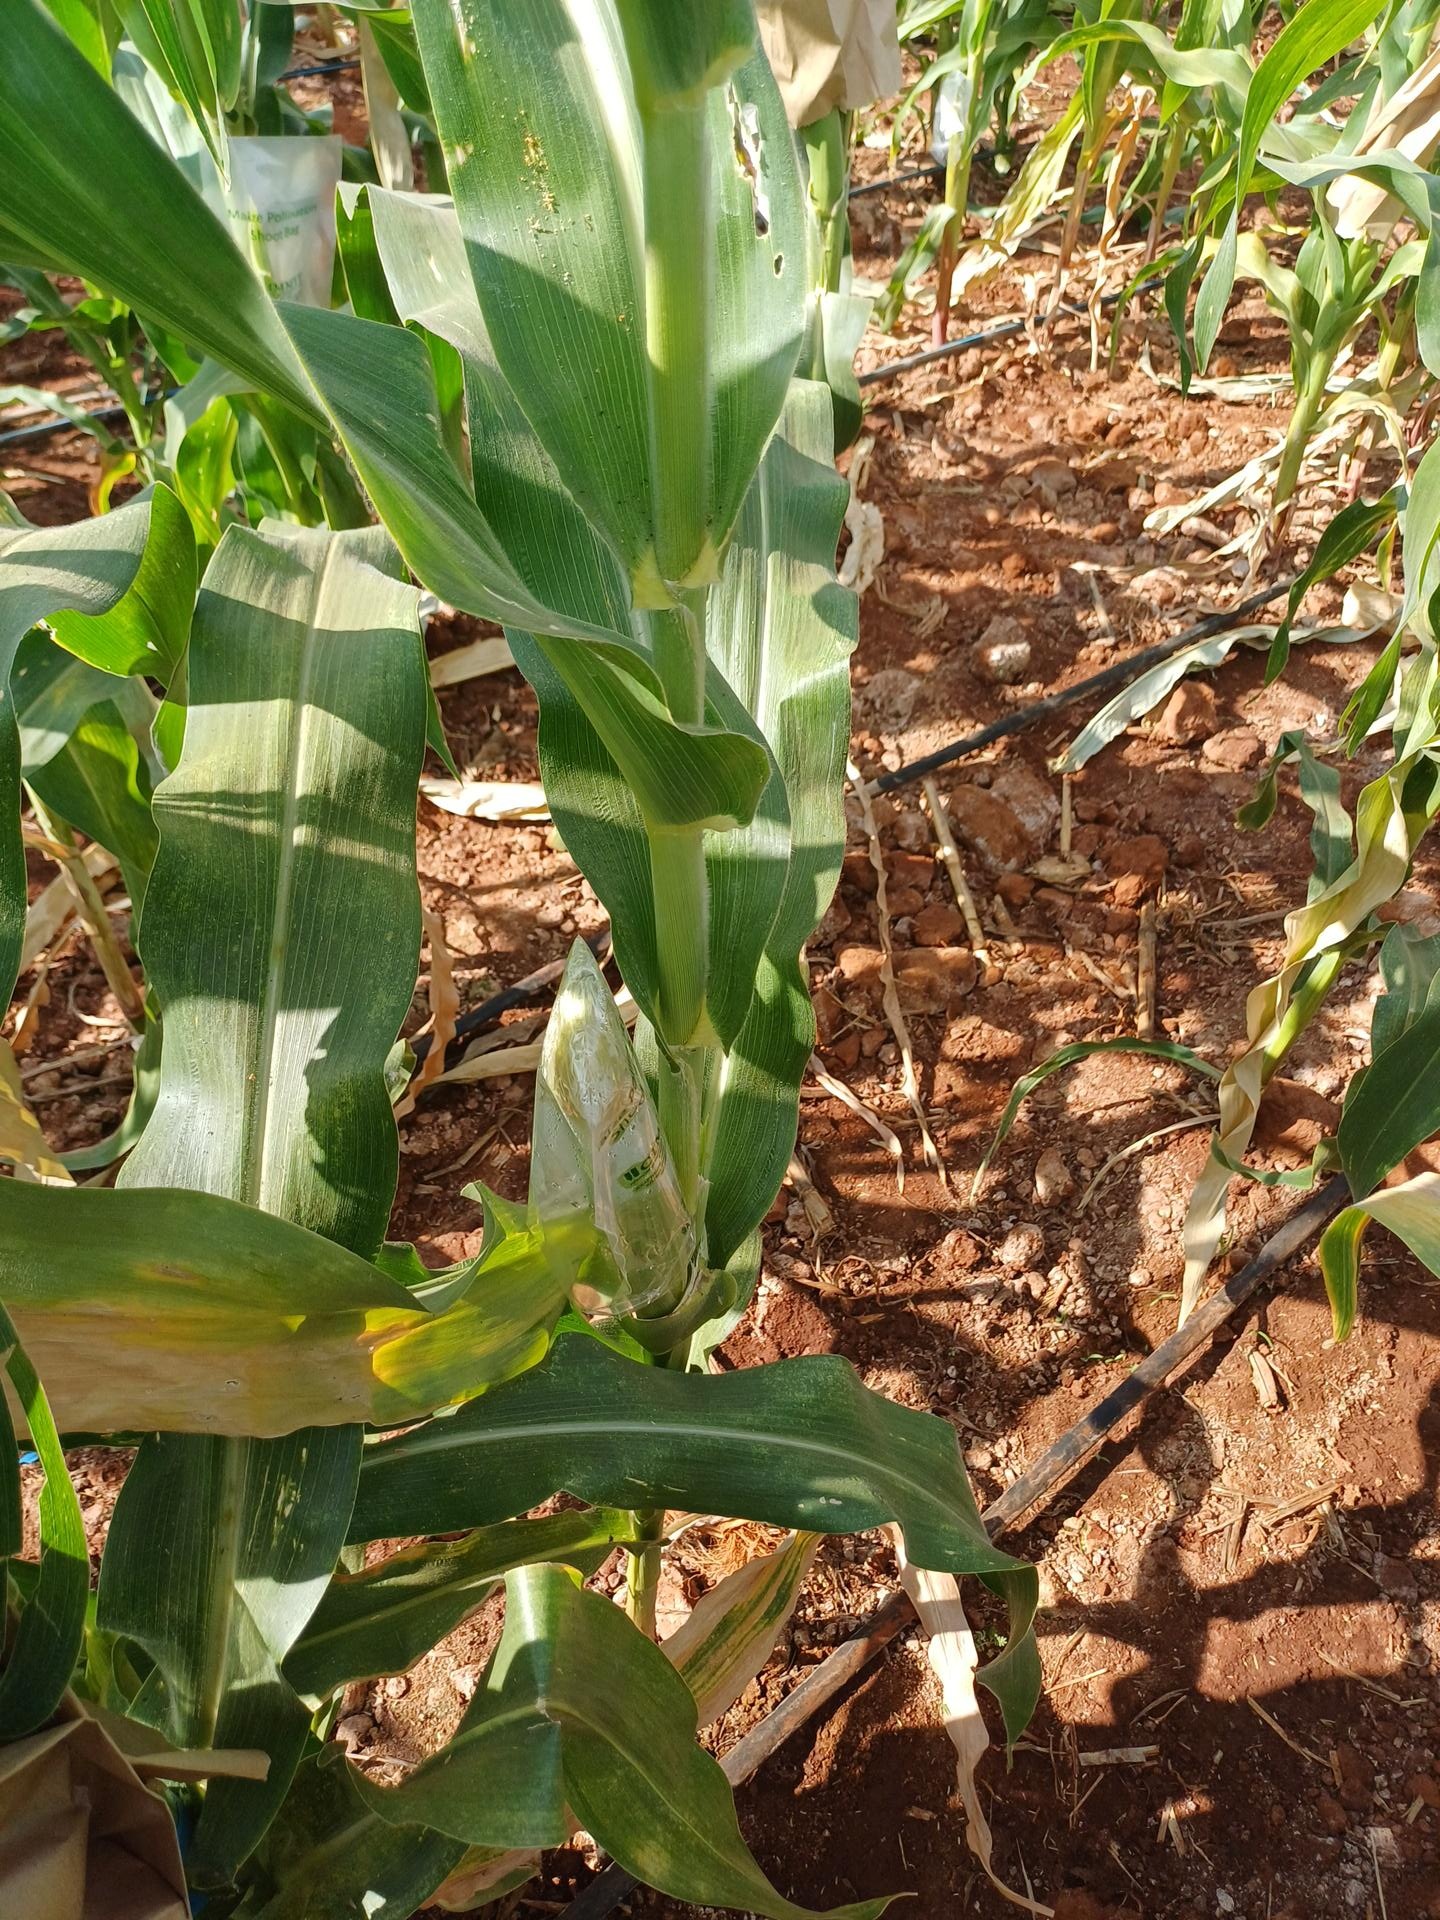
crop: maize
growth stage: flowering
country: Kenya
